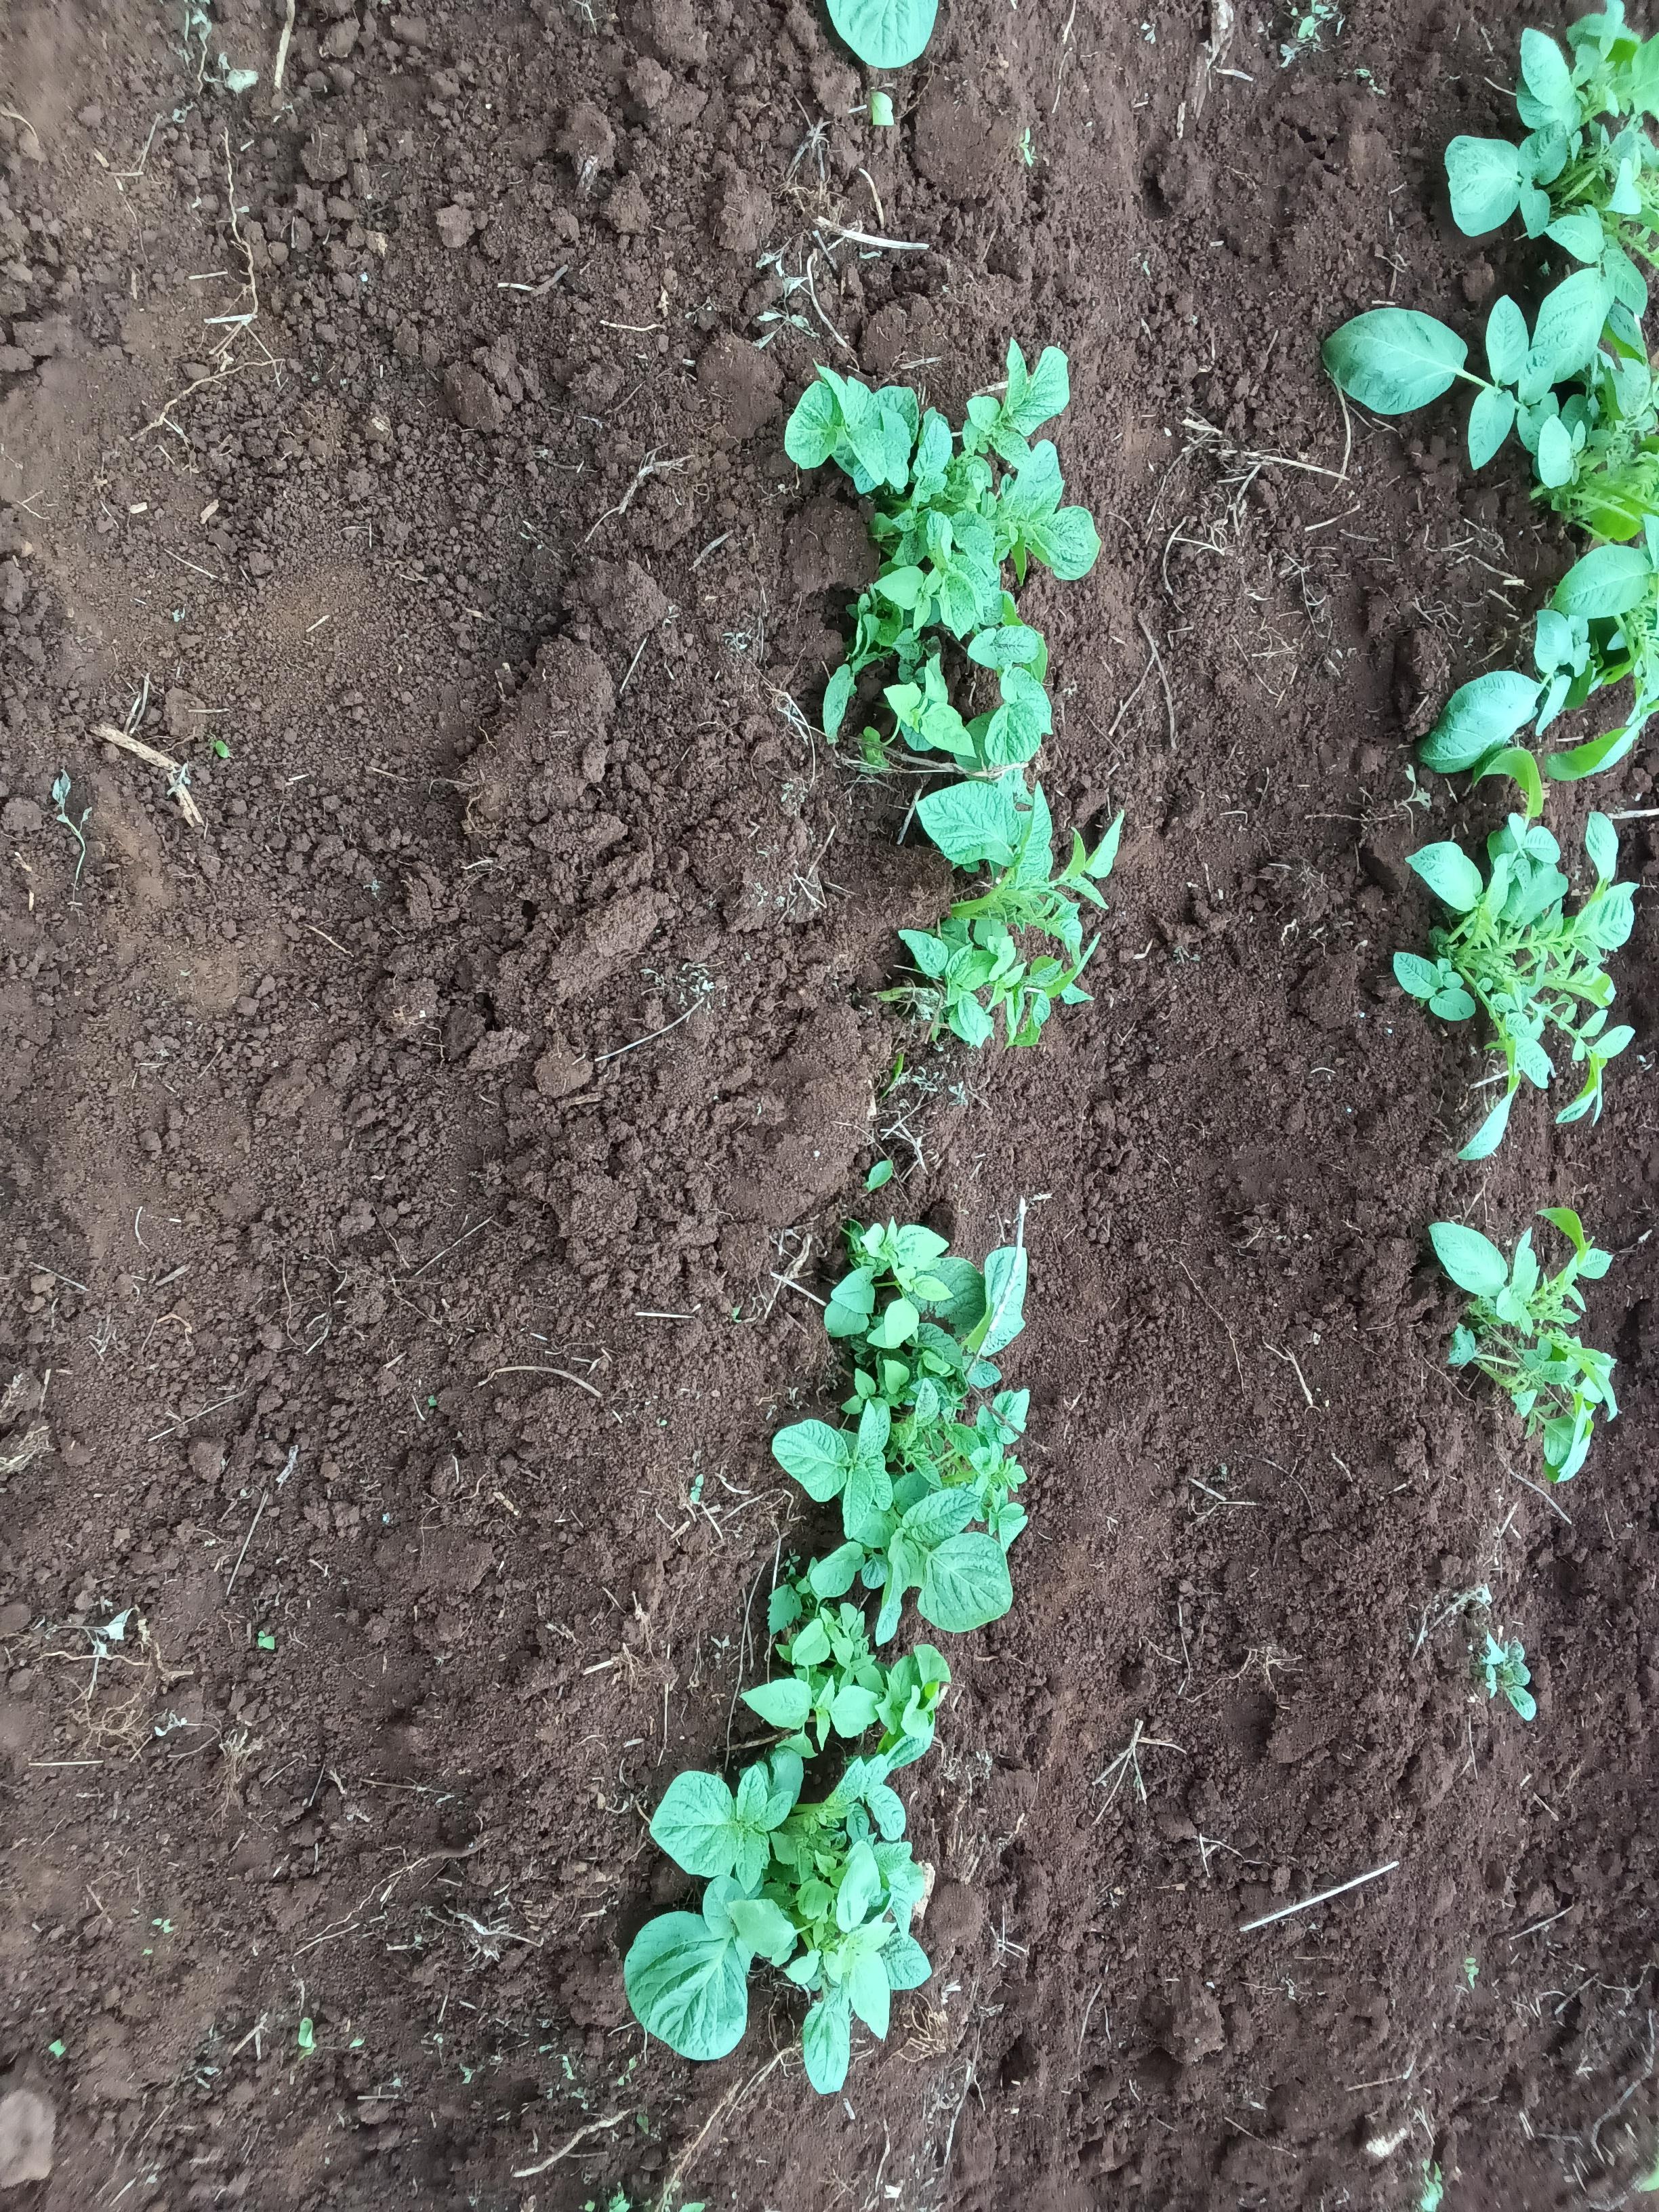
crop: potato
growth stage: emergence
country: Kenya
